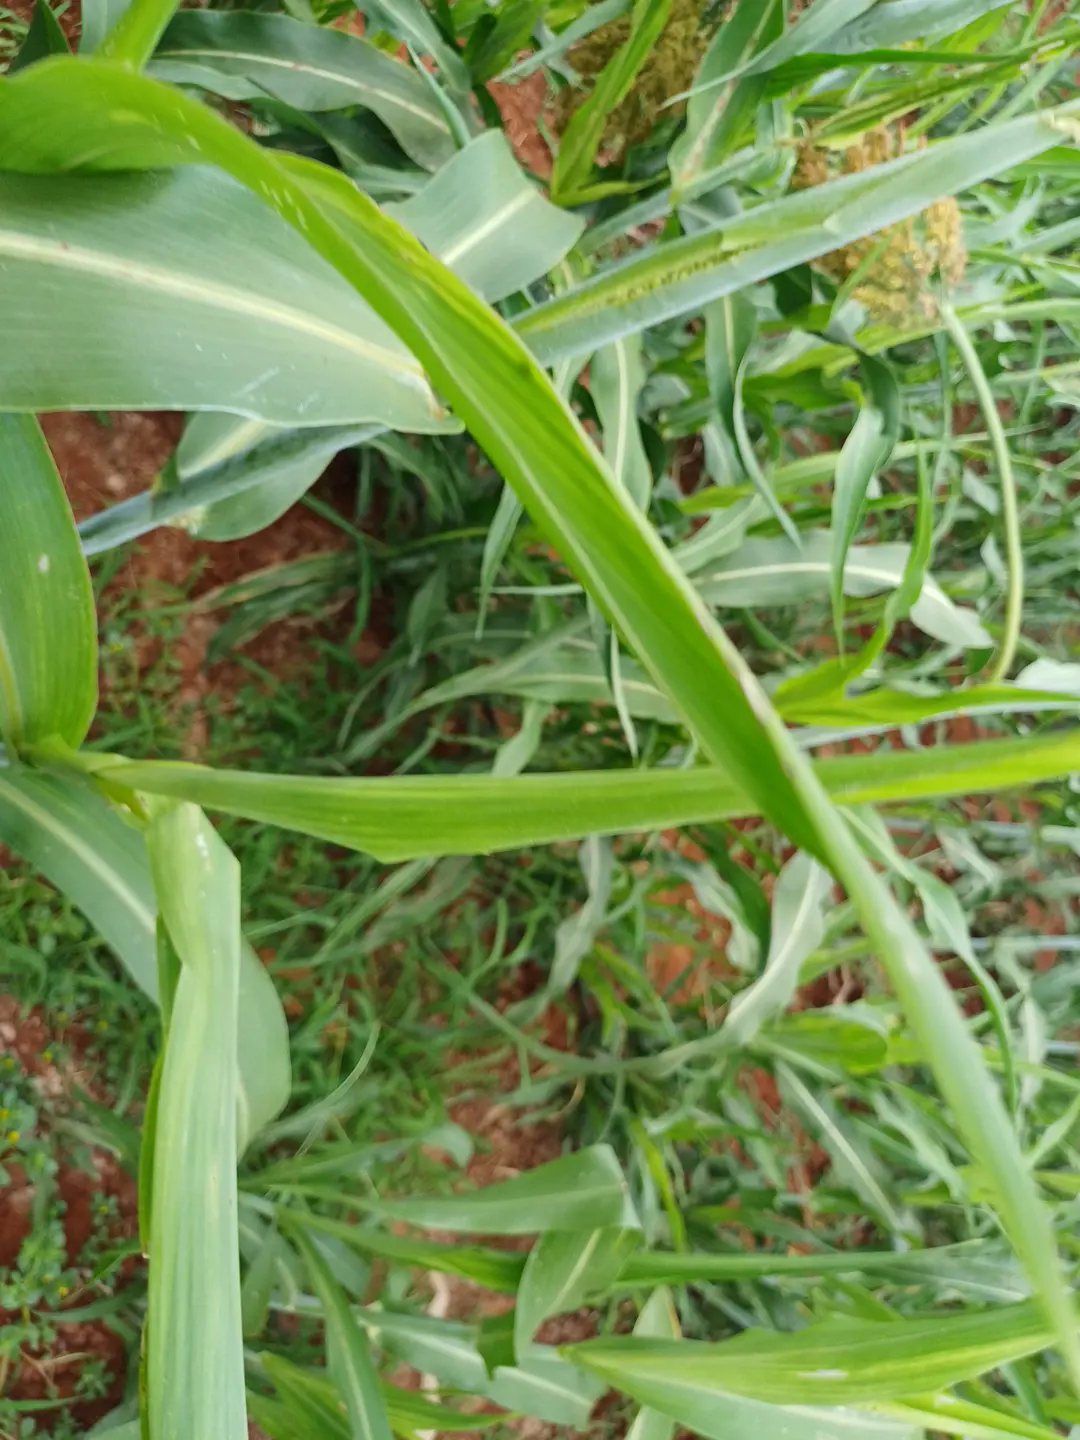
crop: sorghum
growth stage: heading tuber
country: Kenya
